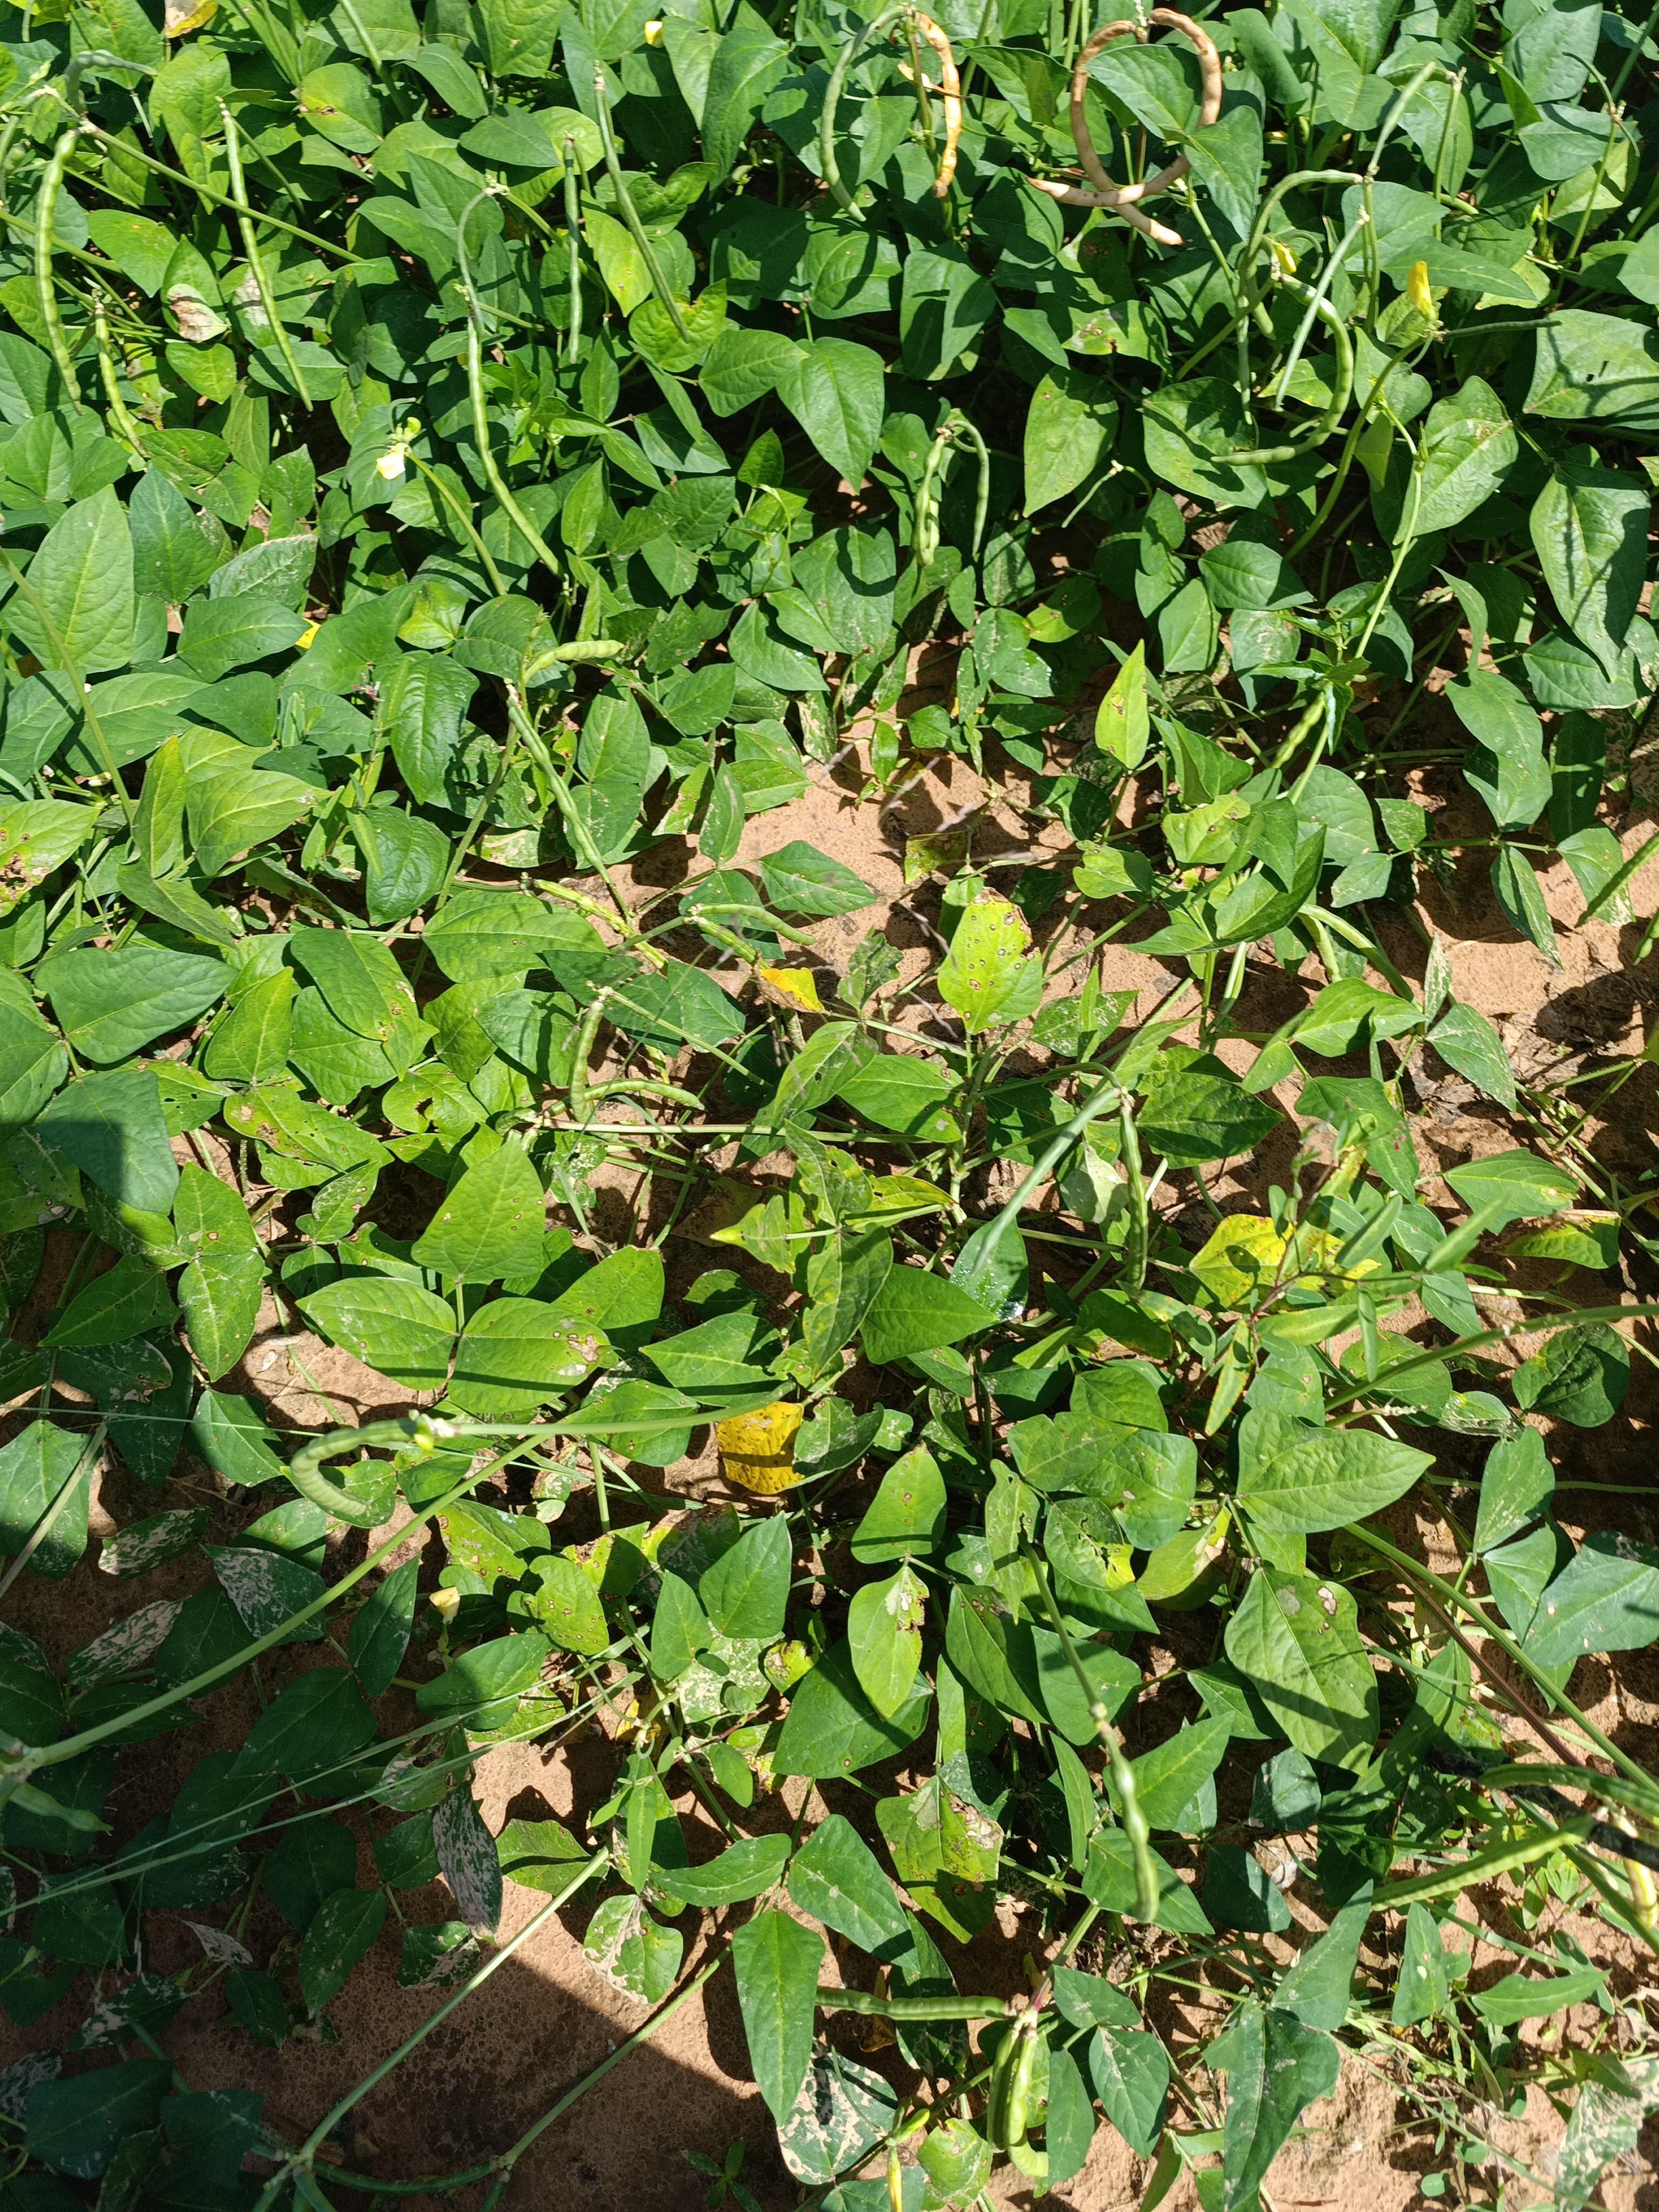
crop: cowpea
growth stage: maturity
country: Nigeria
